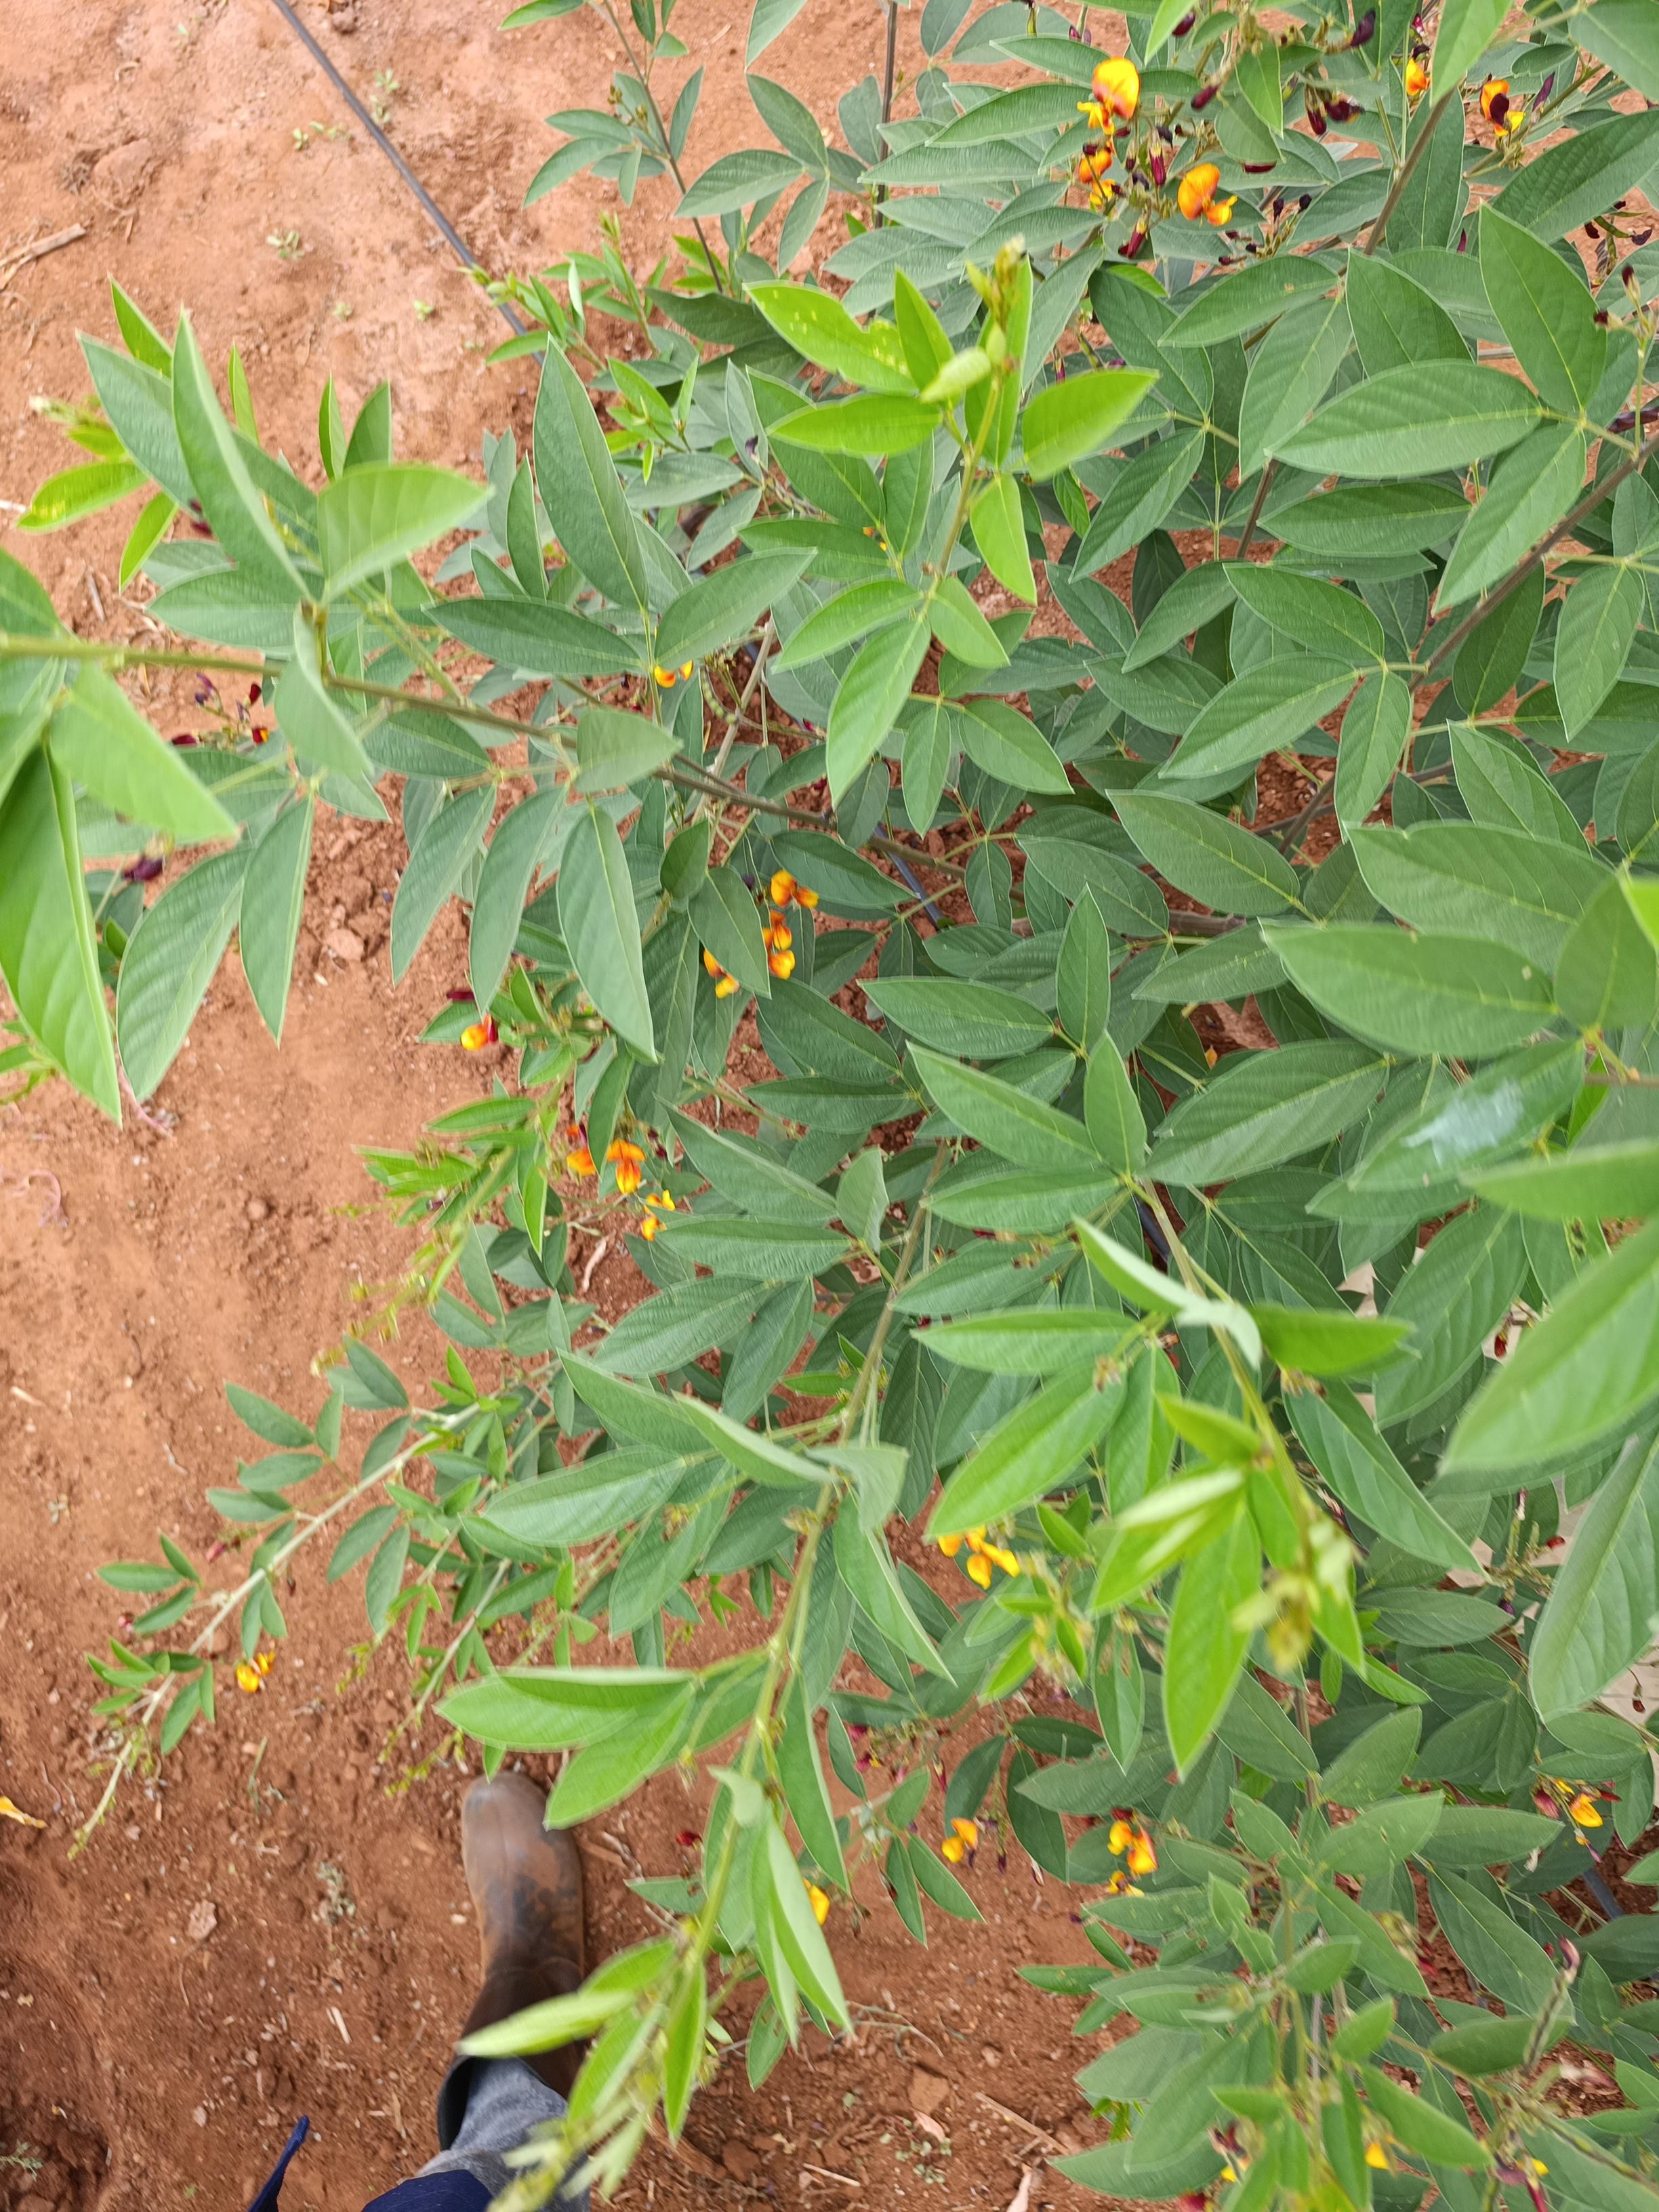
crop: pigeonpea
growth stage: development pod
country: Kenya
